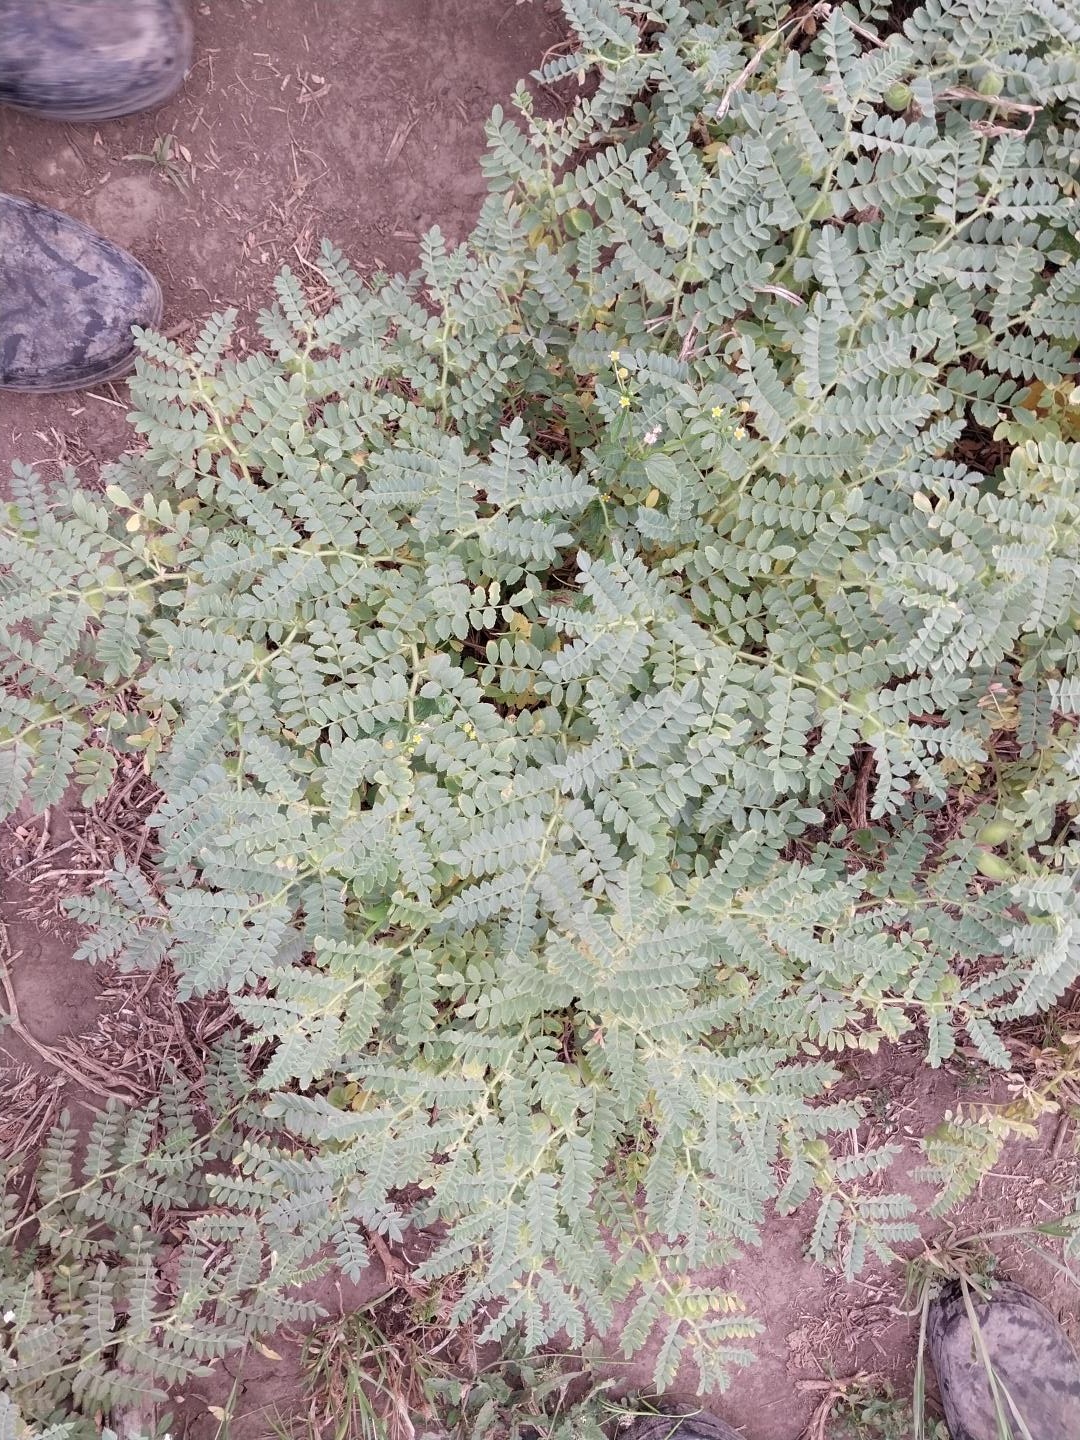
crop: chickpea
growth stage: development pod
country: Tanzania
